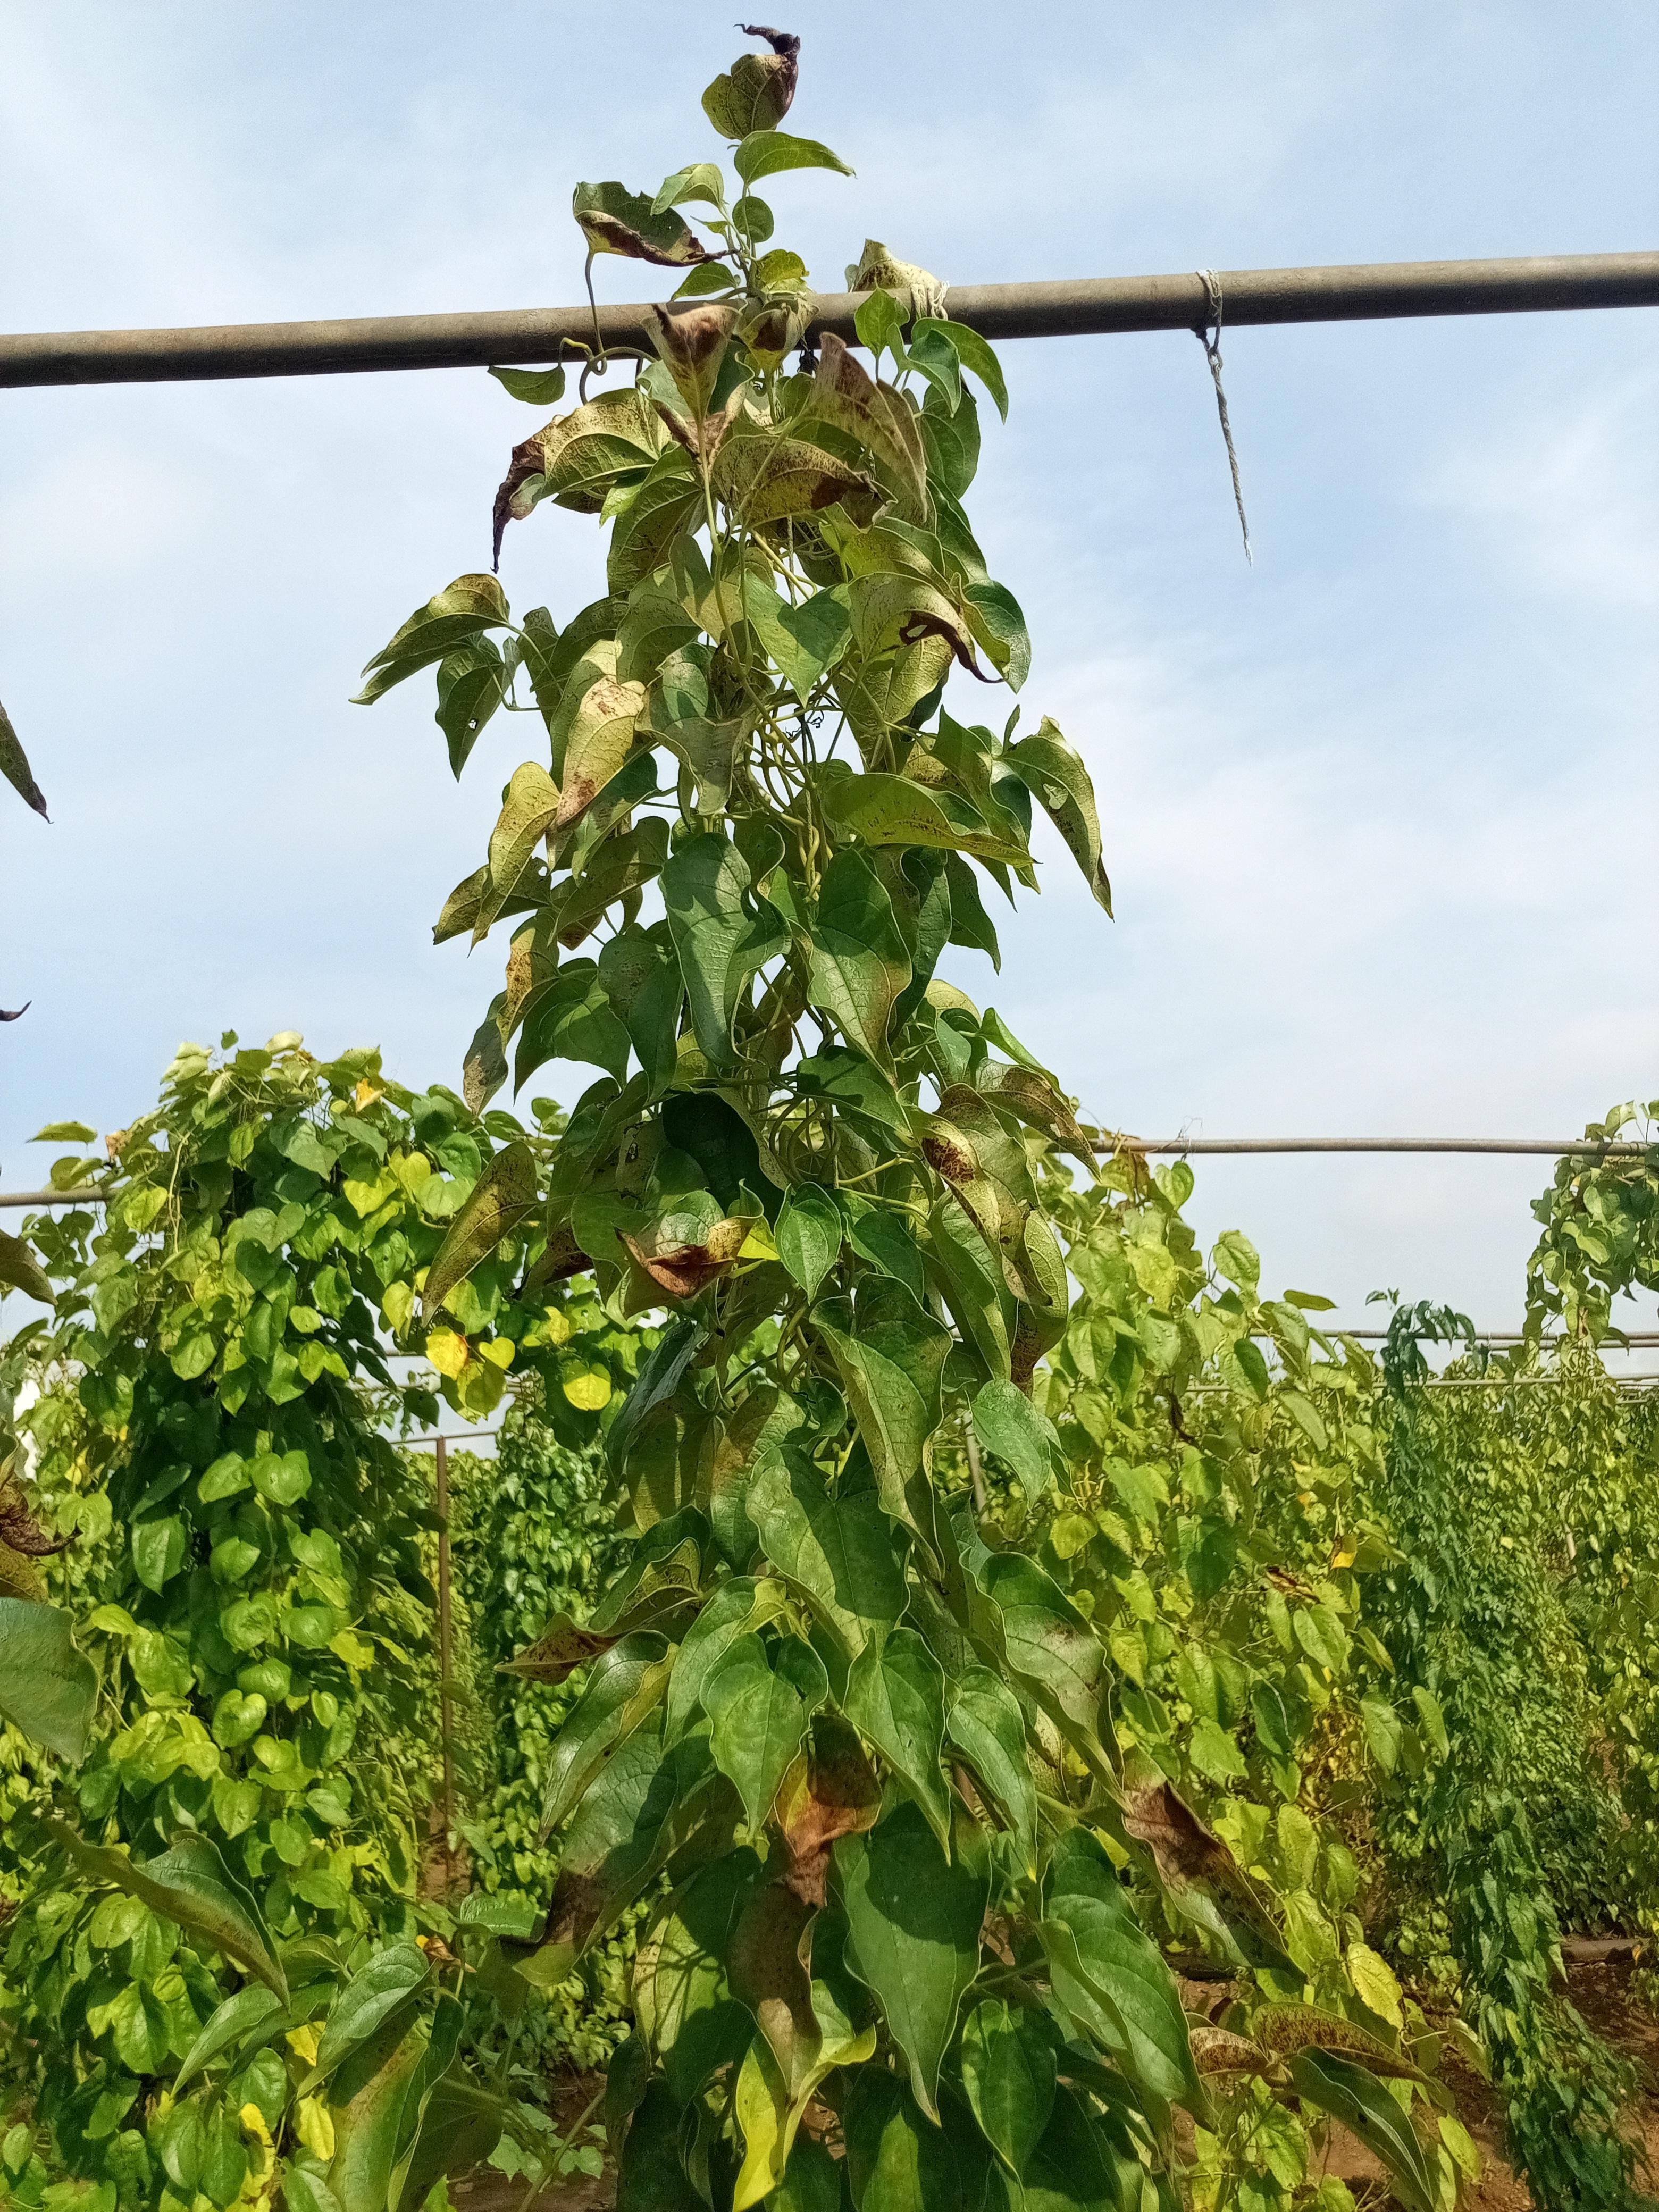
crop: yam
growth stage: maturity
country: Nigeria
